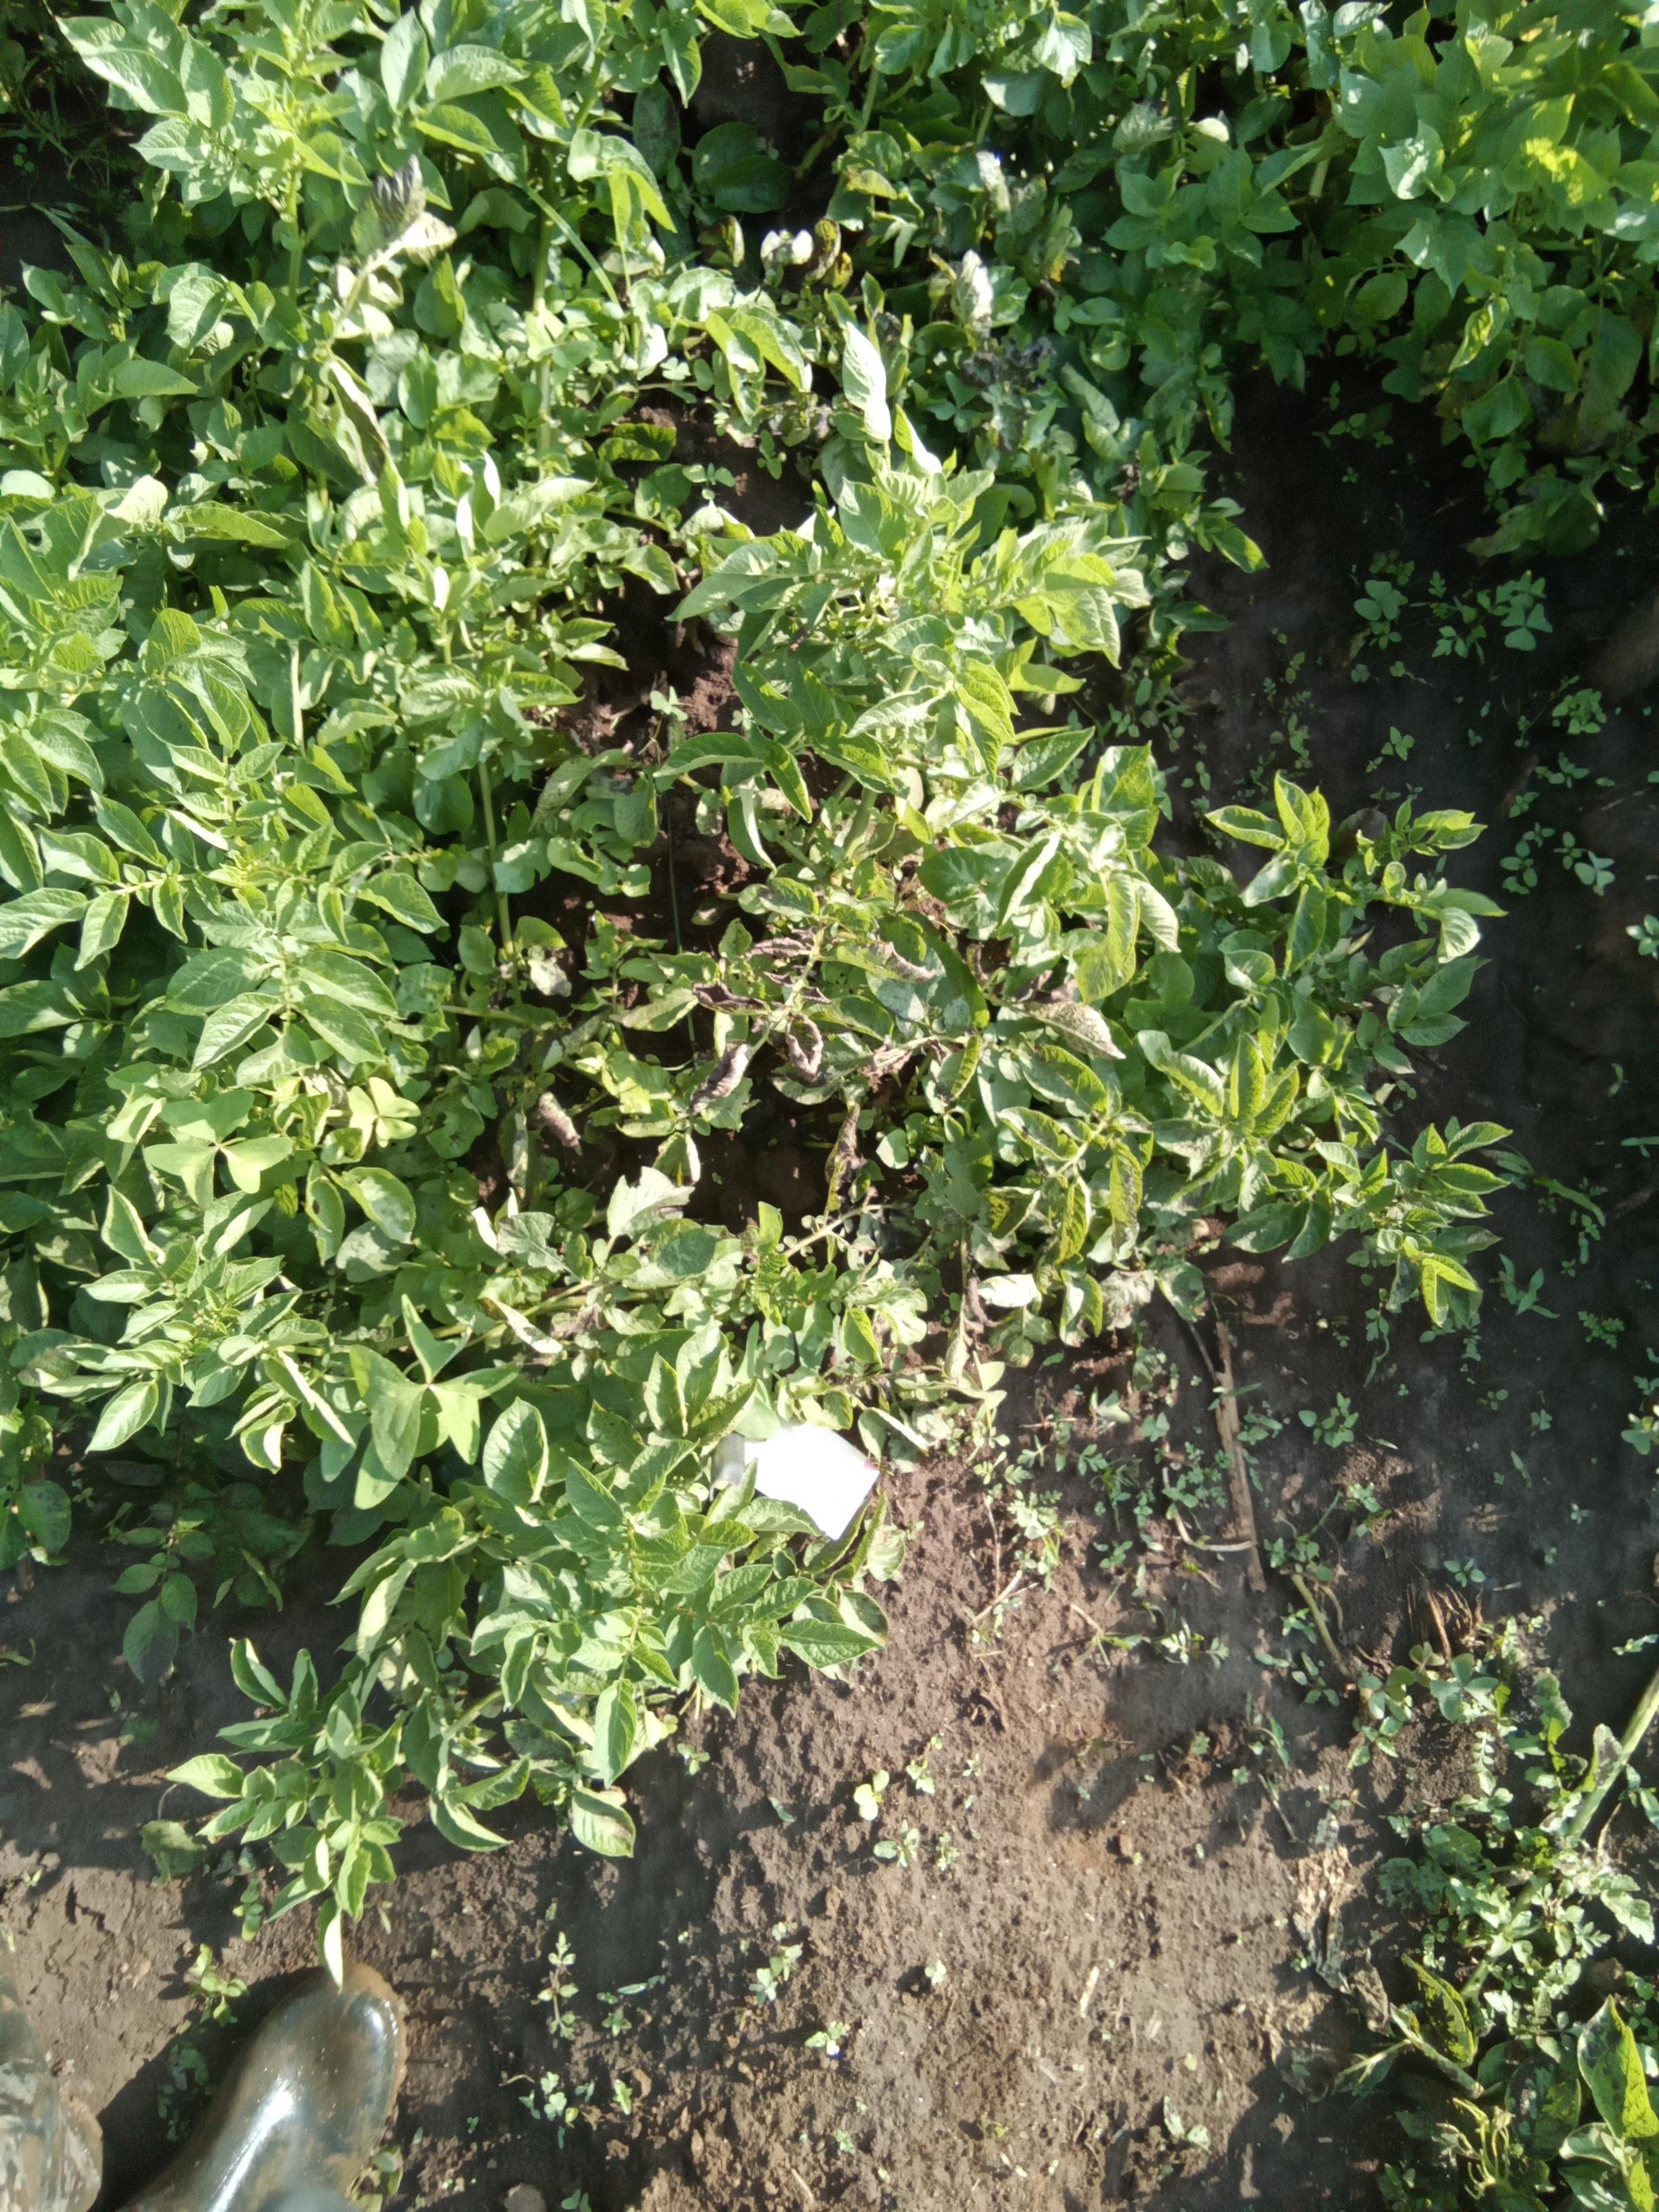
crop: potato
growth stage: vegetative
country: Kenya
